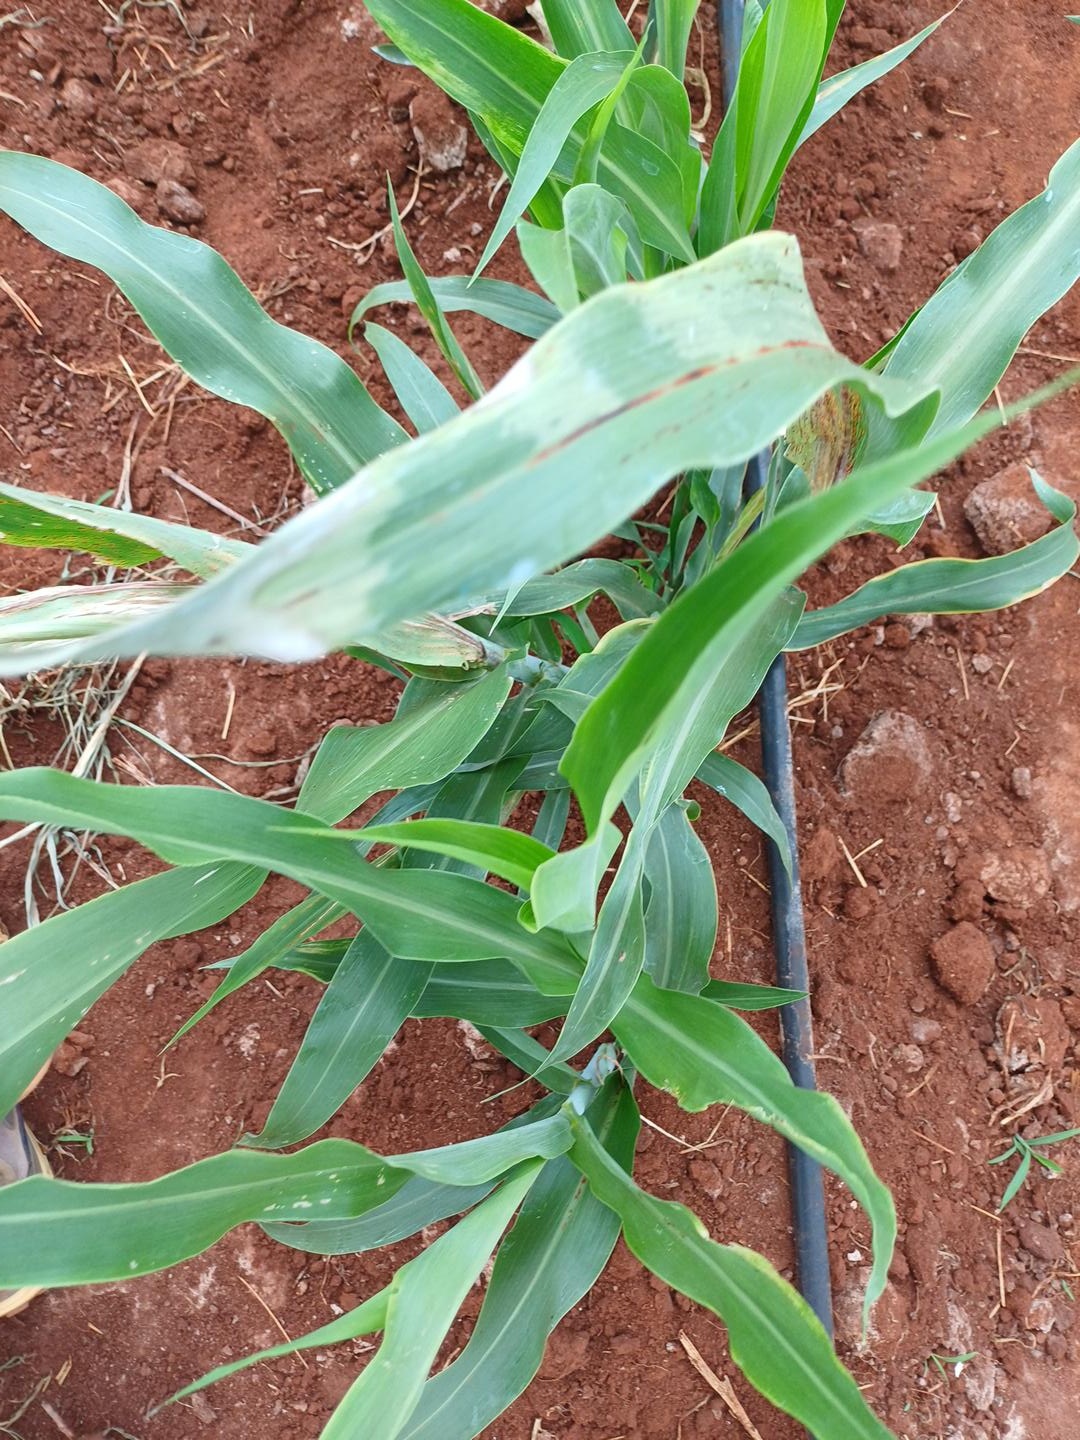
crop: sorghum
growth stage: vegetative
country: Kenya
